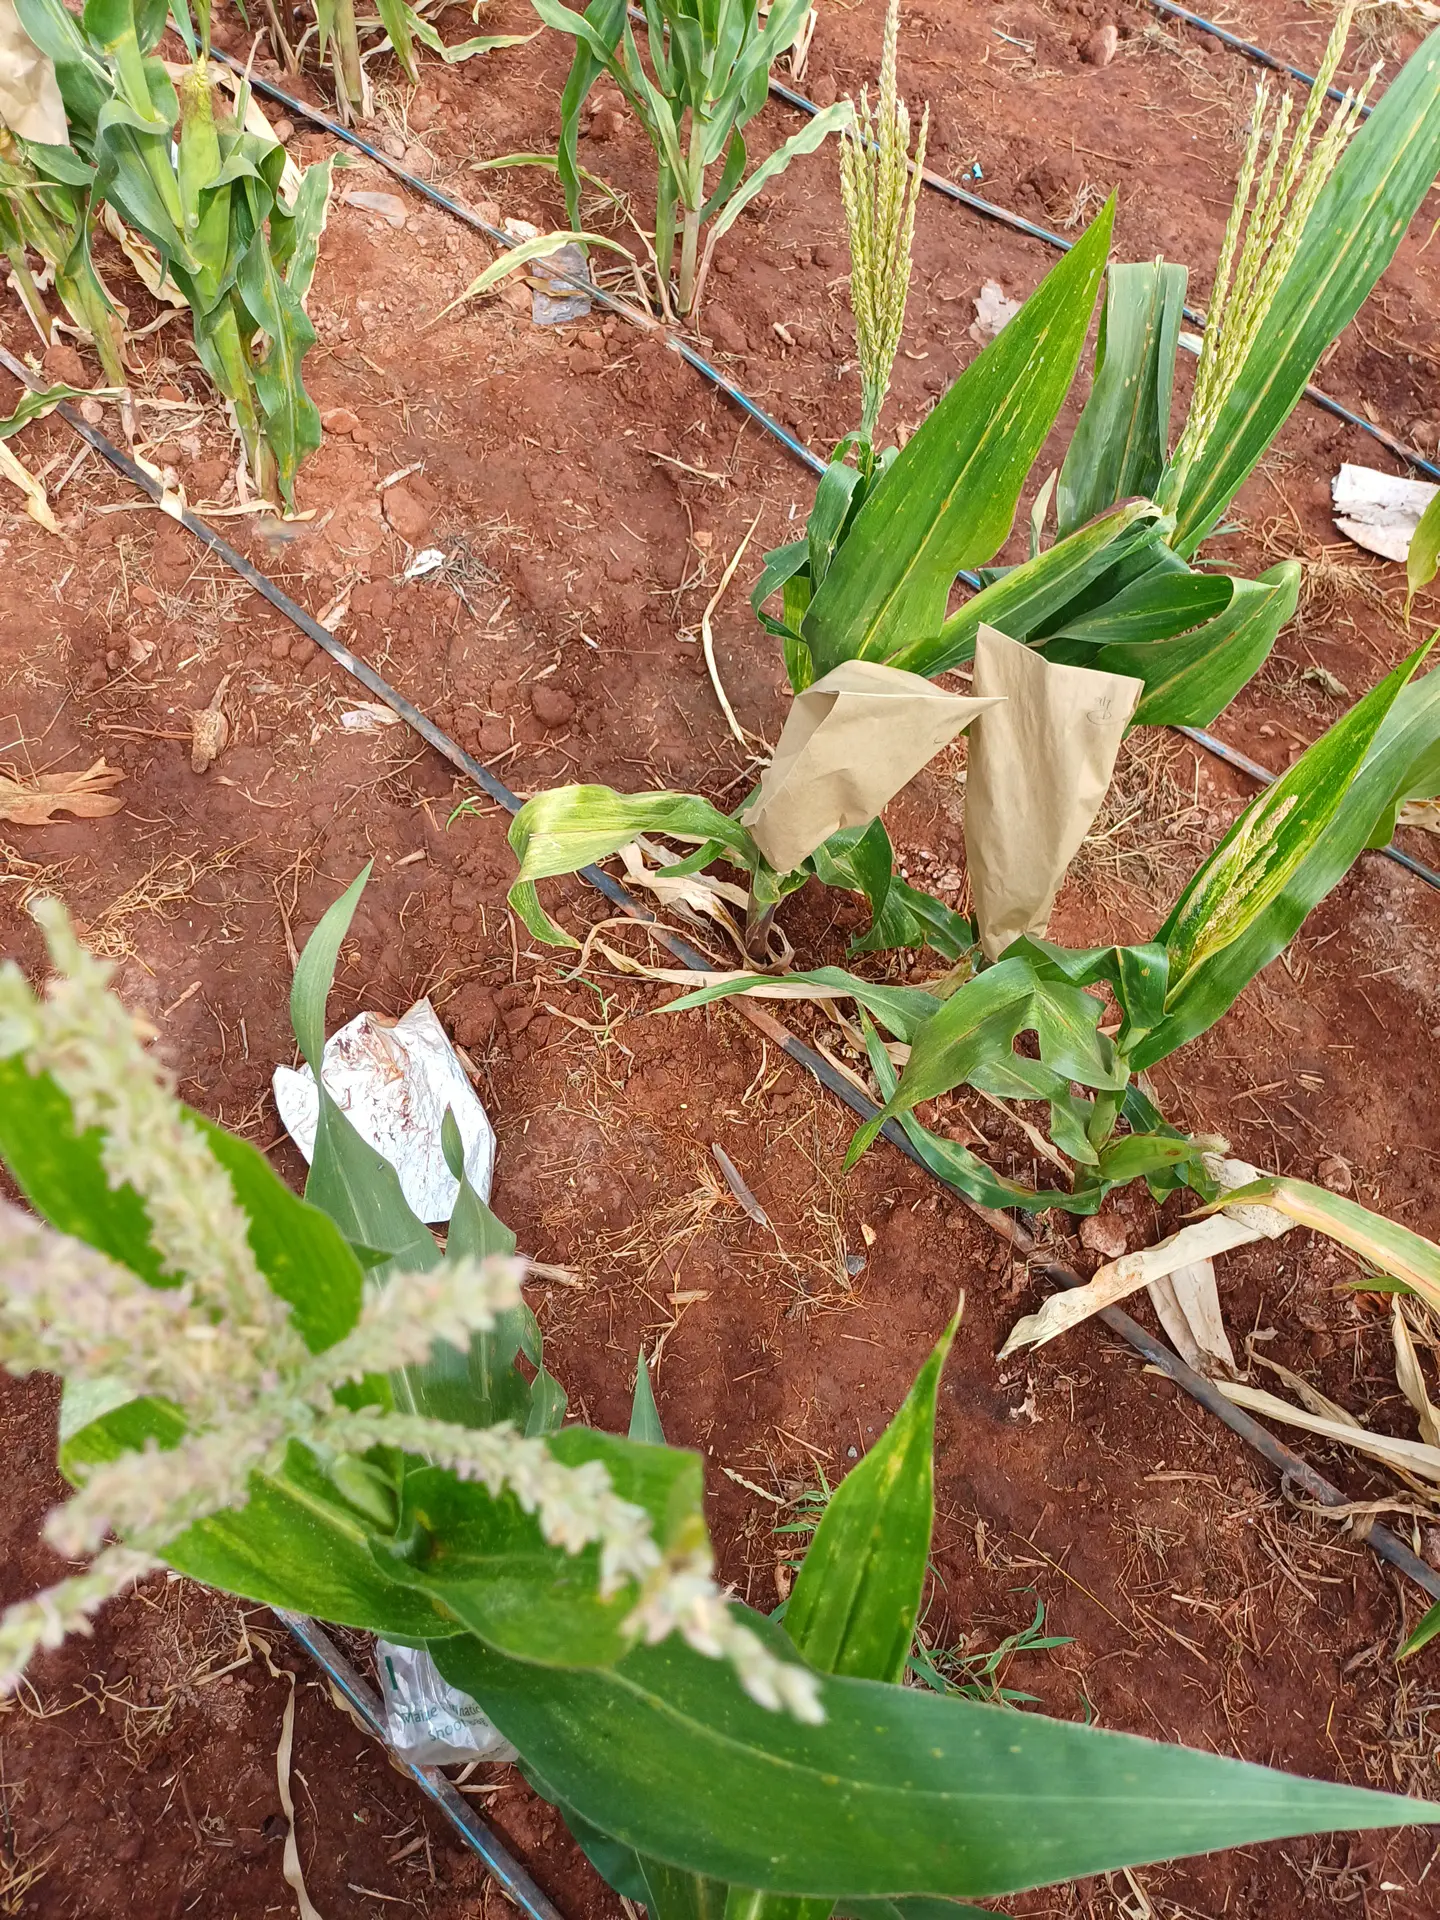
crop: maize
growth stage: flowering
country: Kenya
